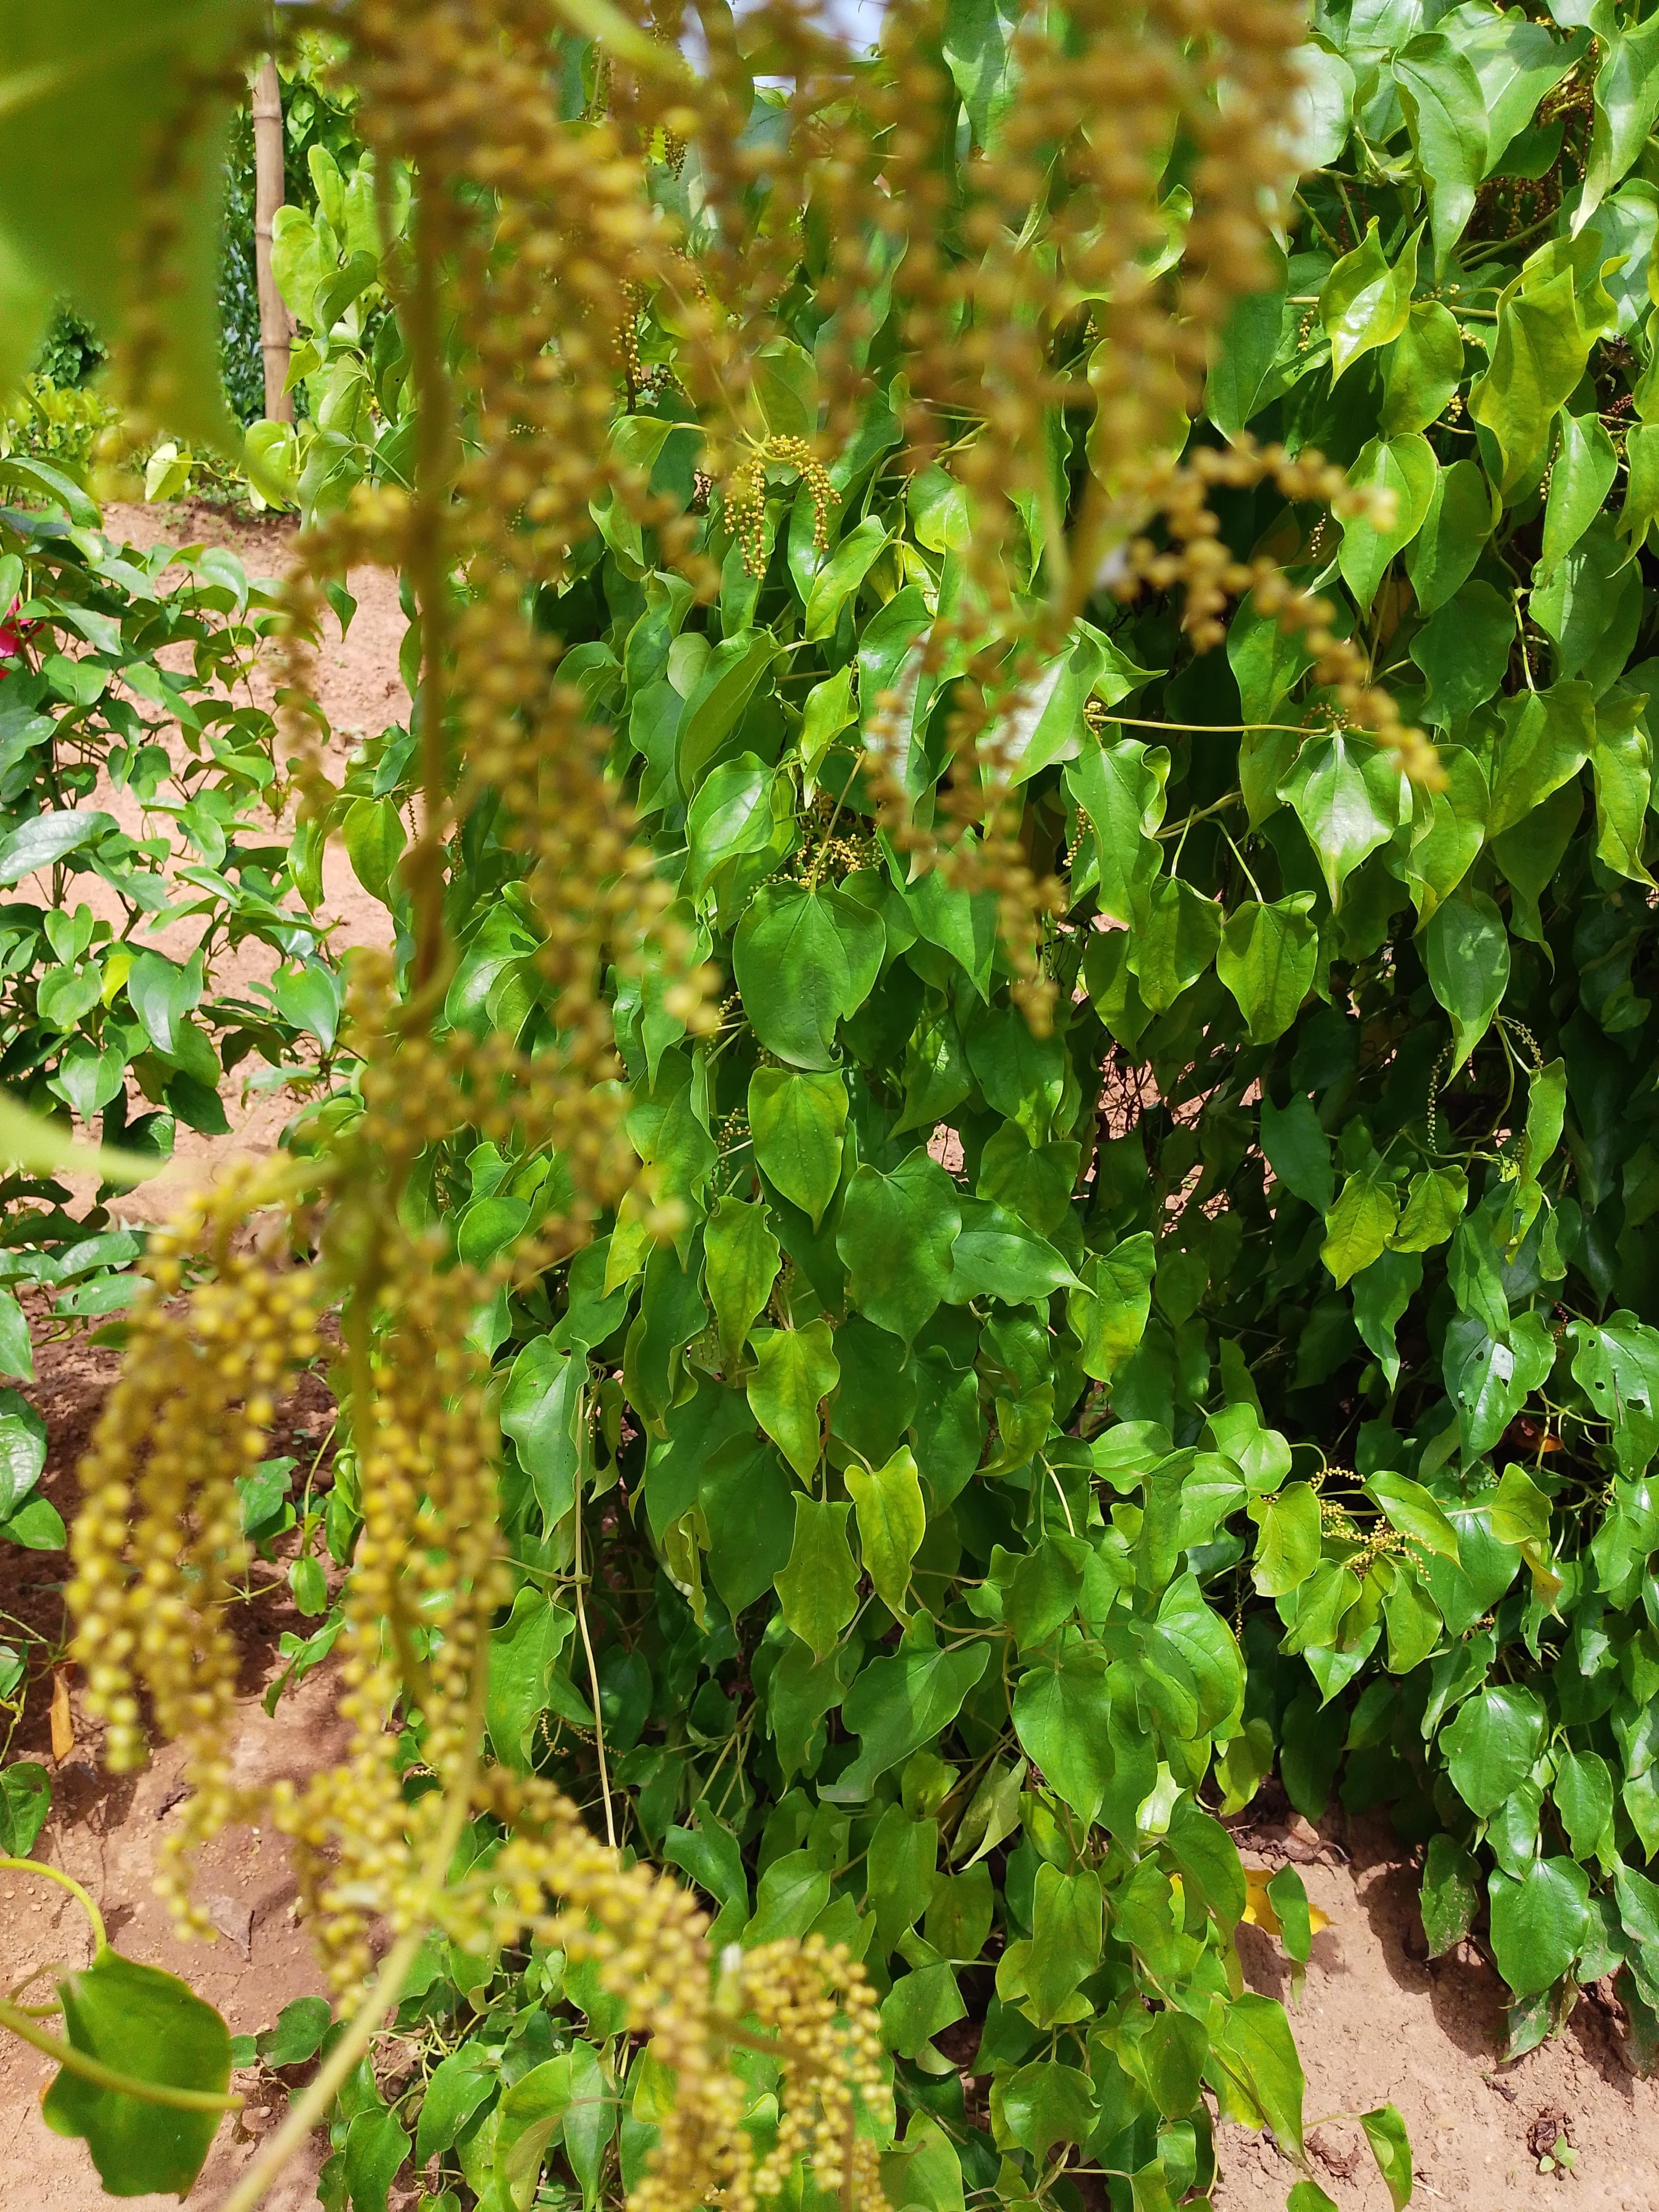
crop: yam
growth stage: flowering
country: Nigeria
